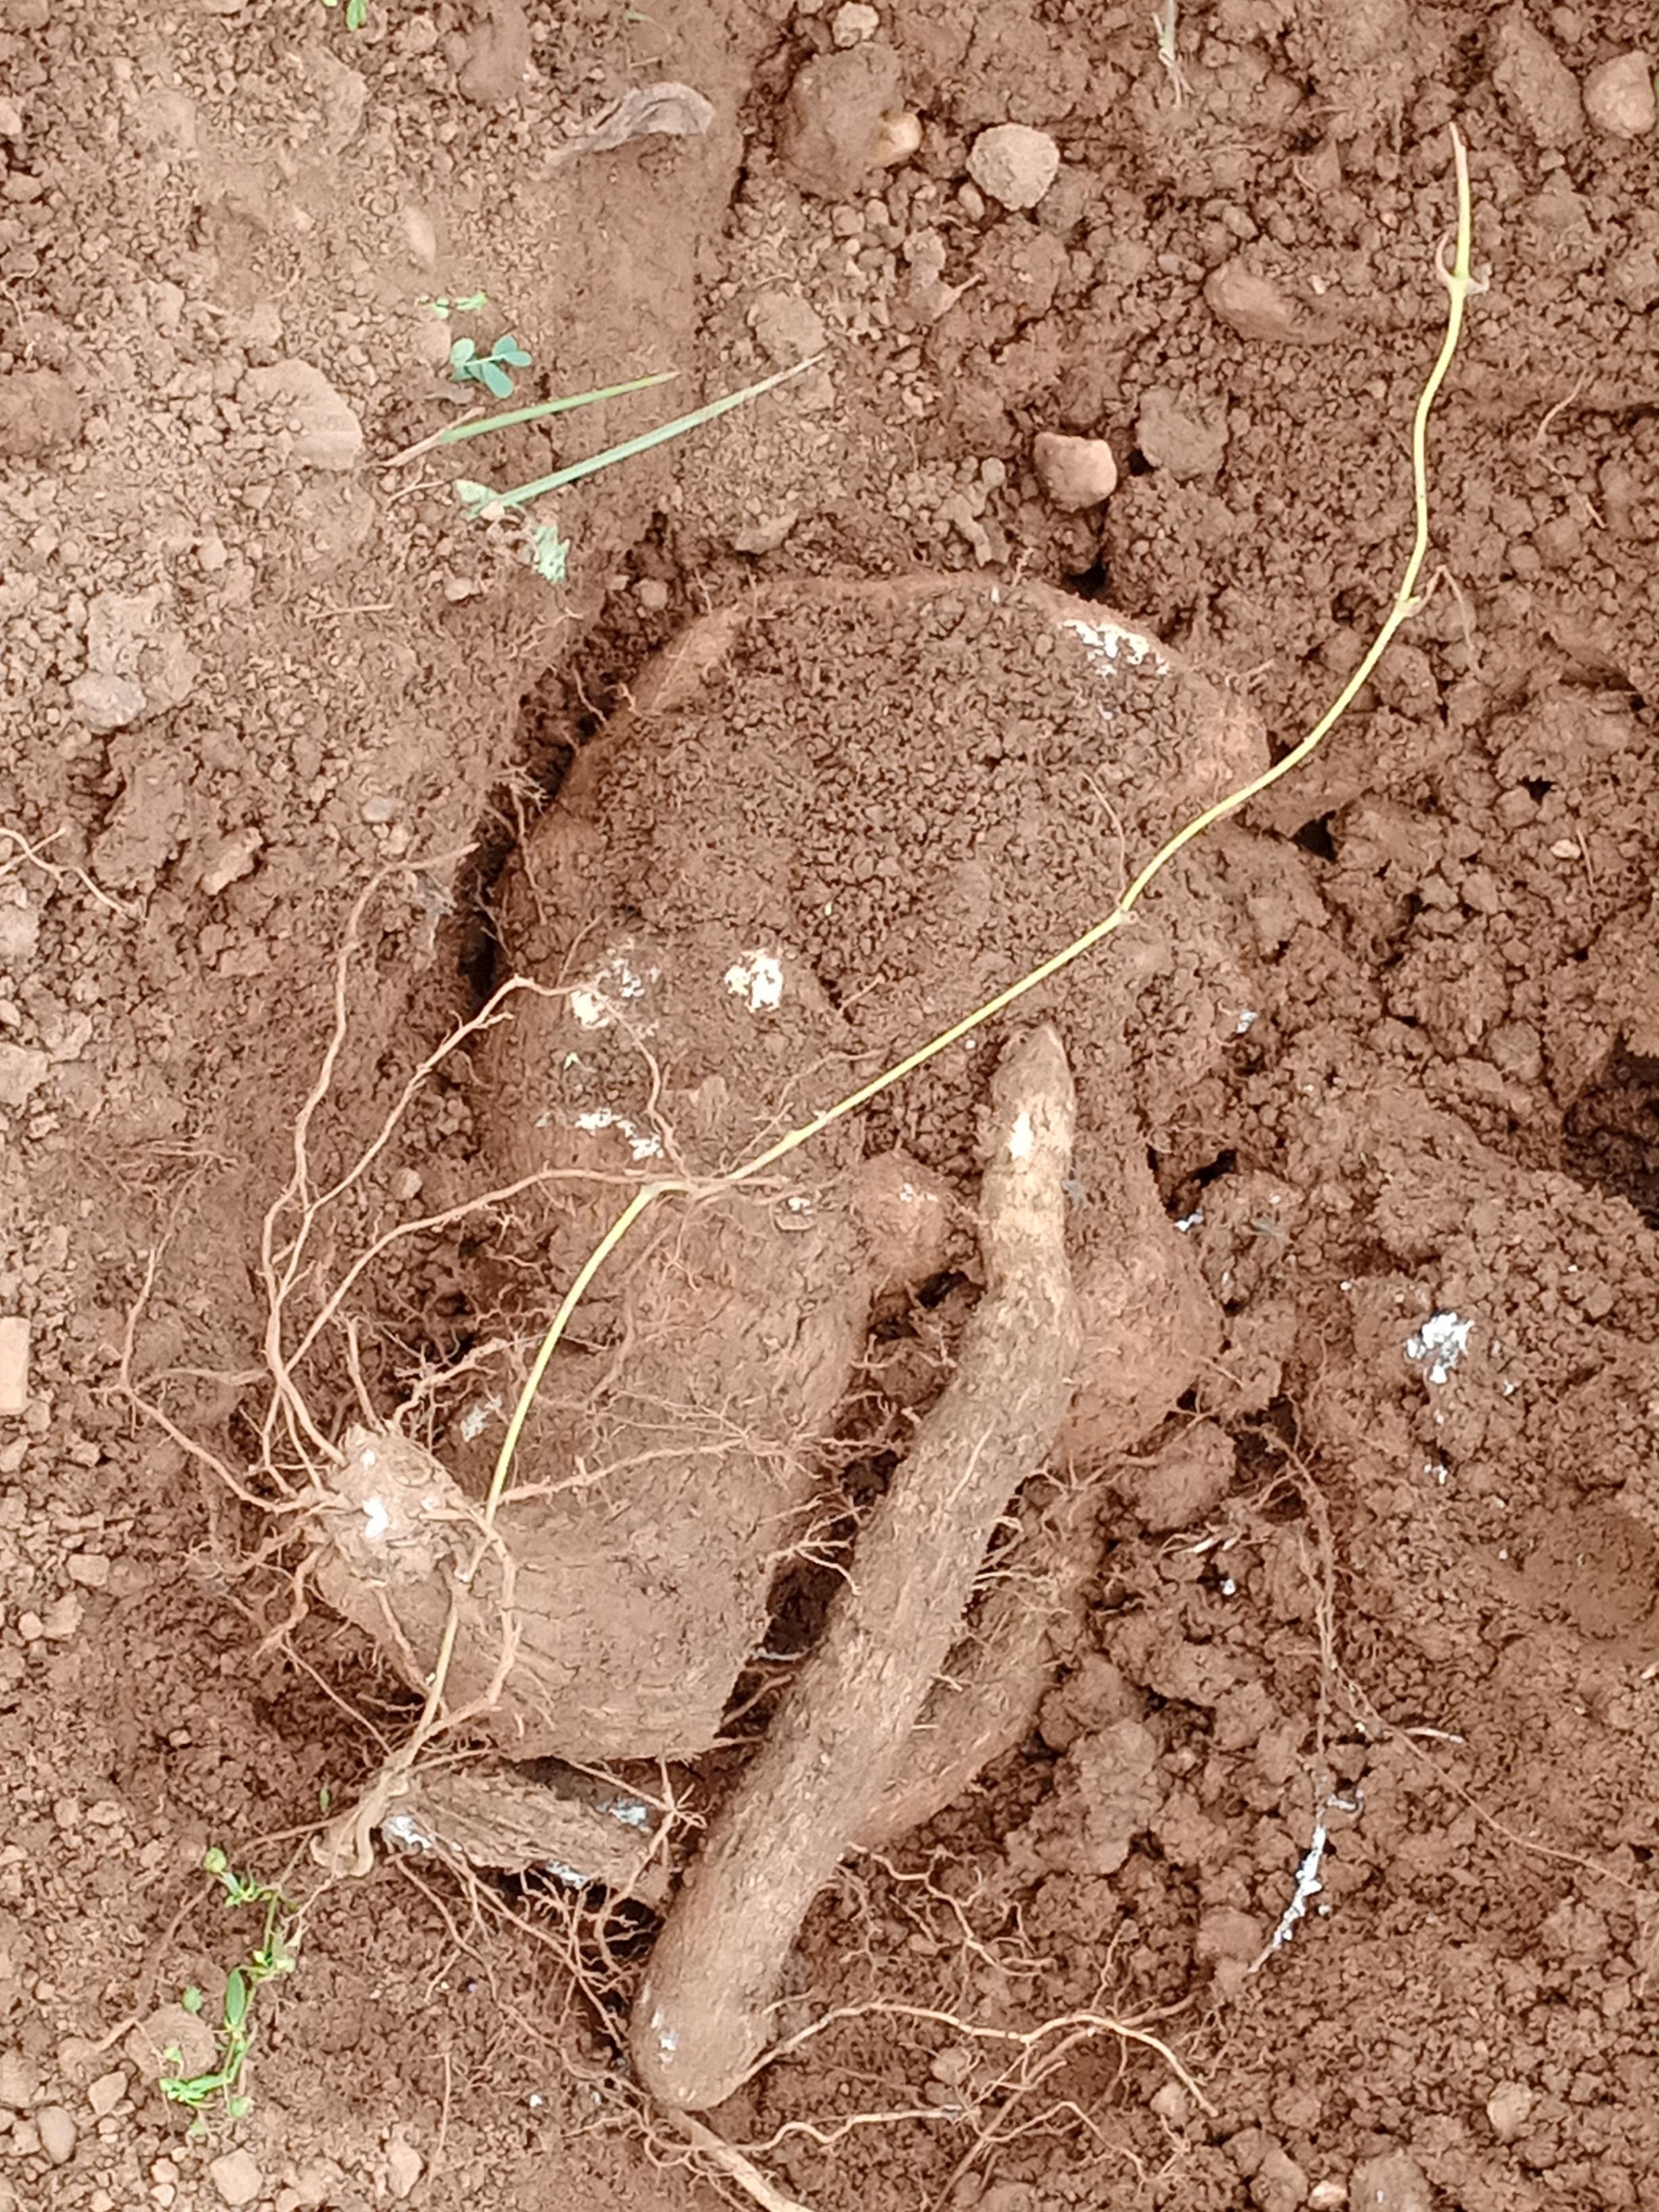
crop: yam
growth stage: harvest
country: Nigeria
